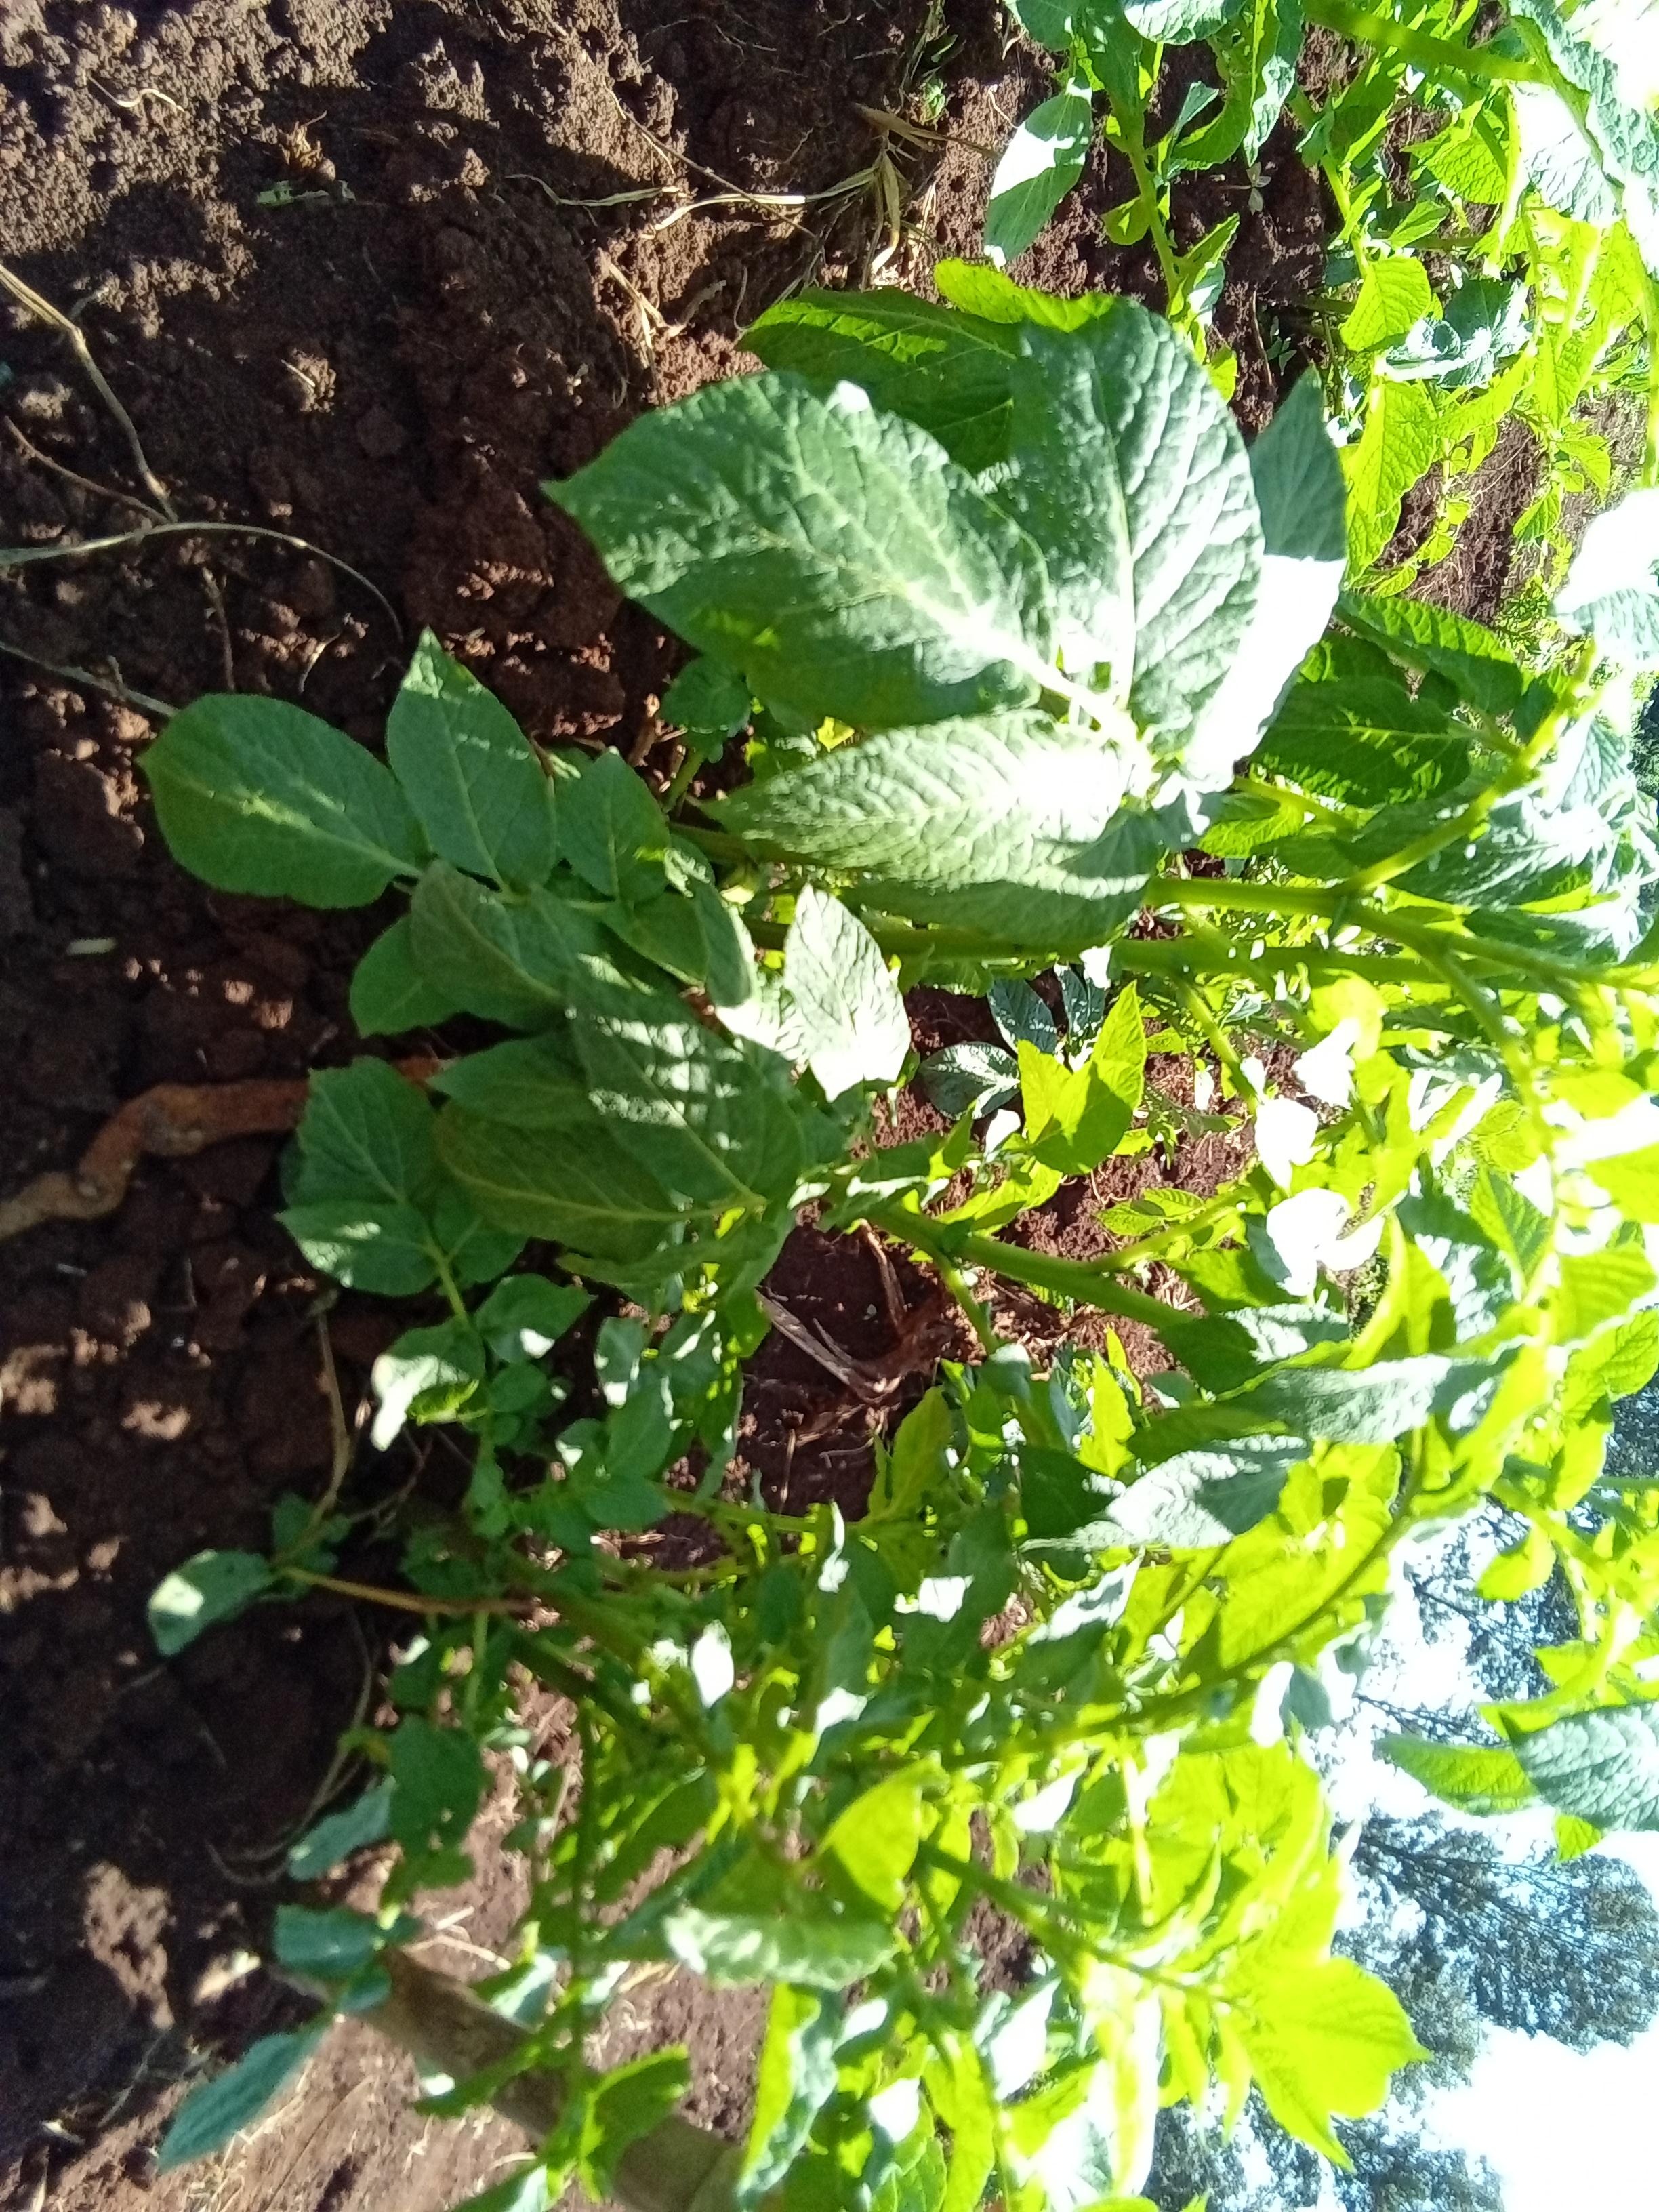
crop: potato
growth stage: vegetative
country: Kenya
